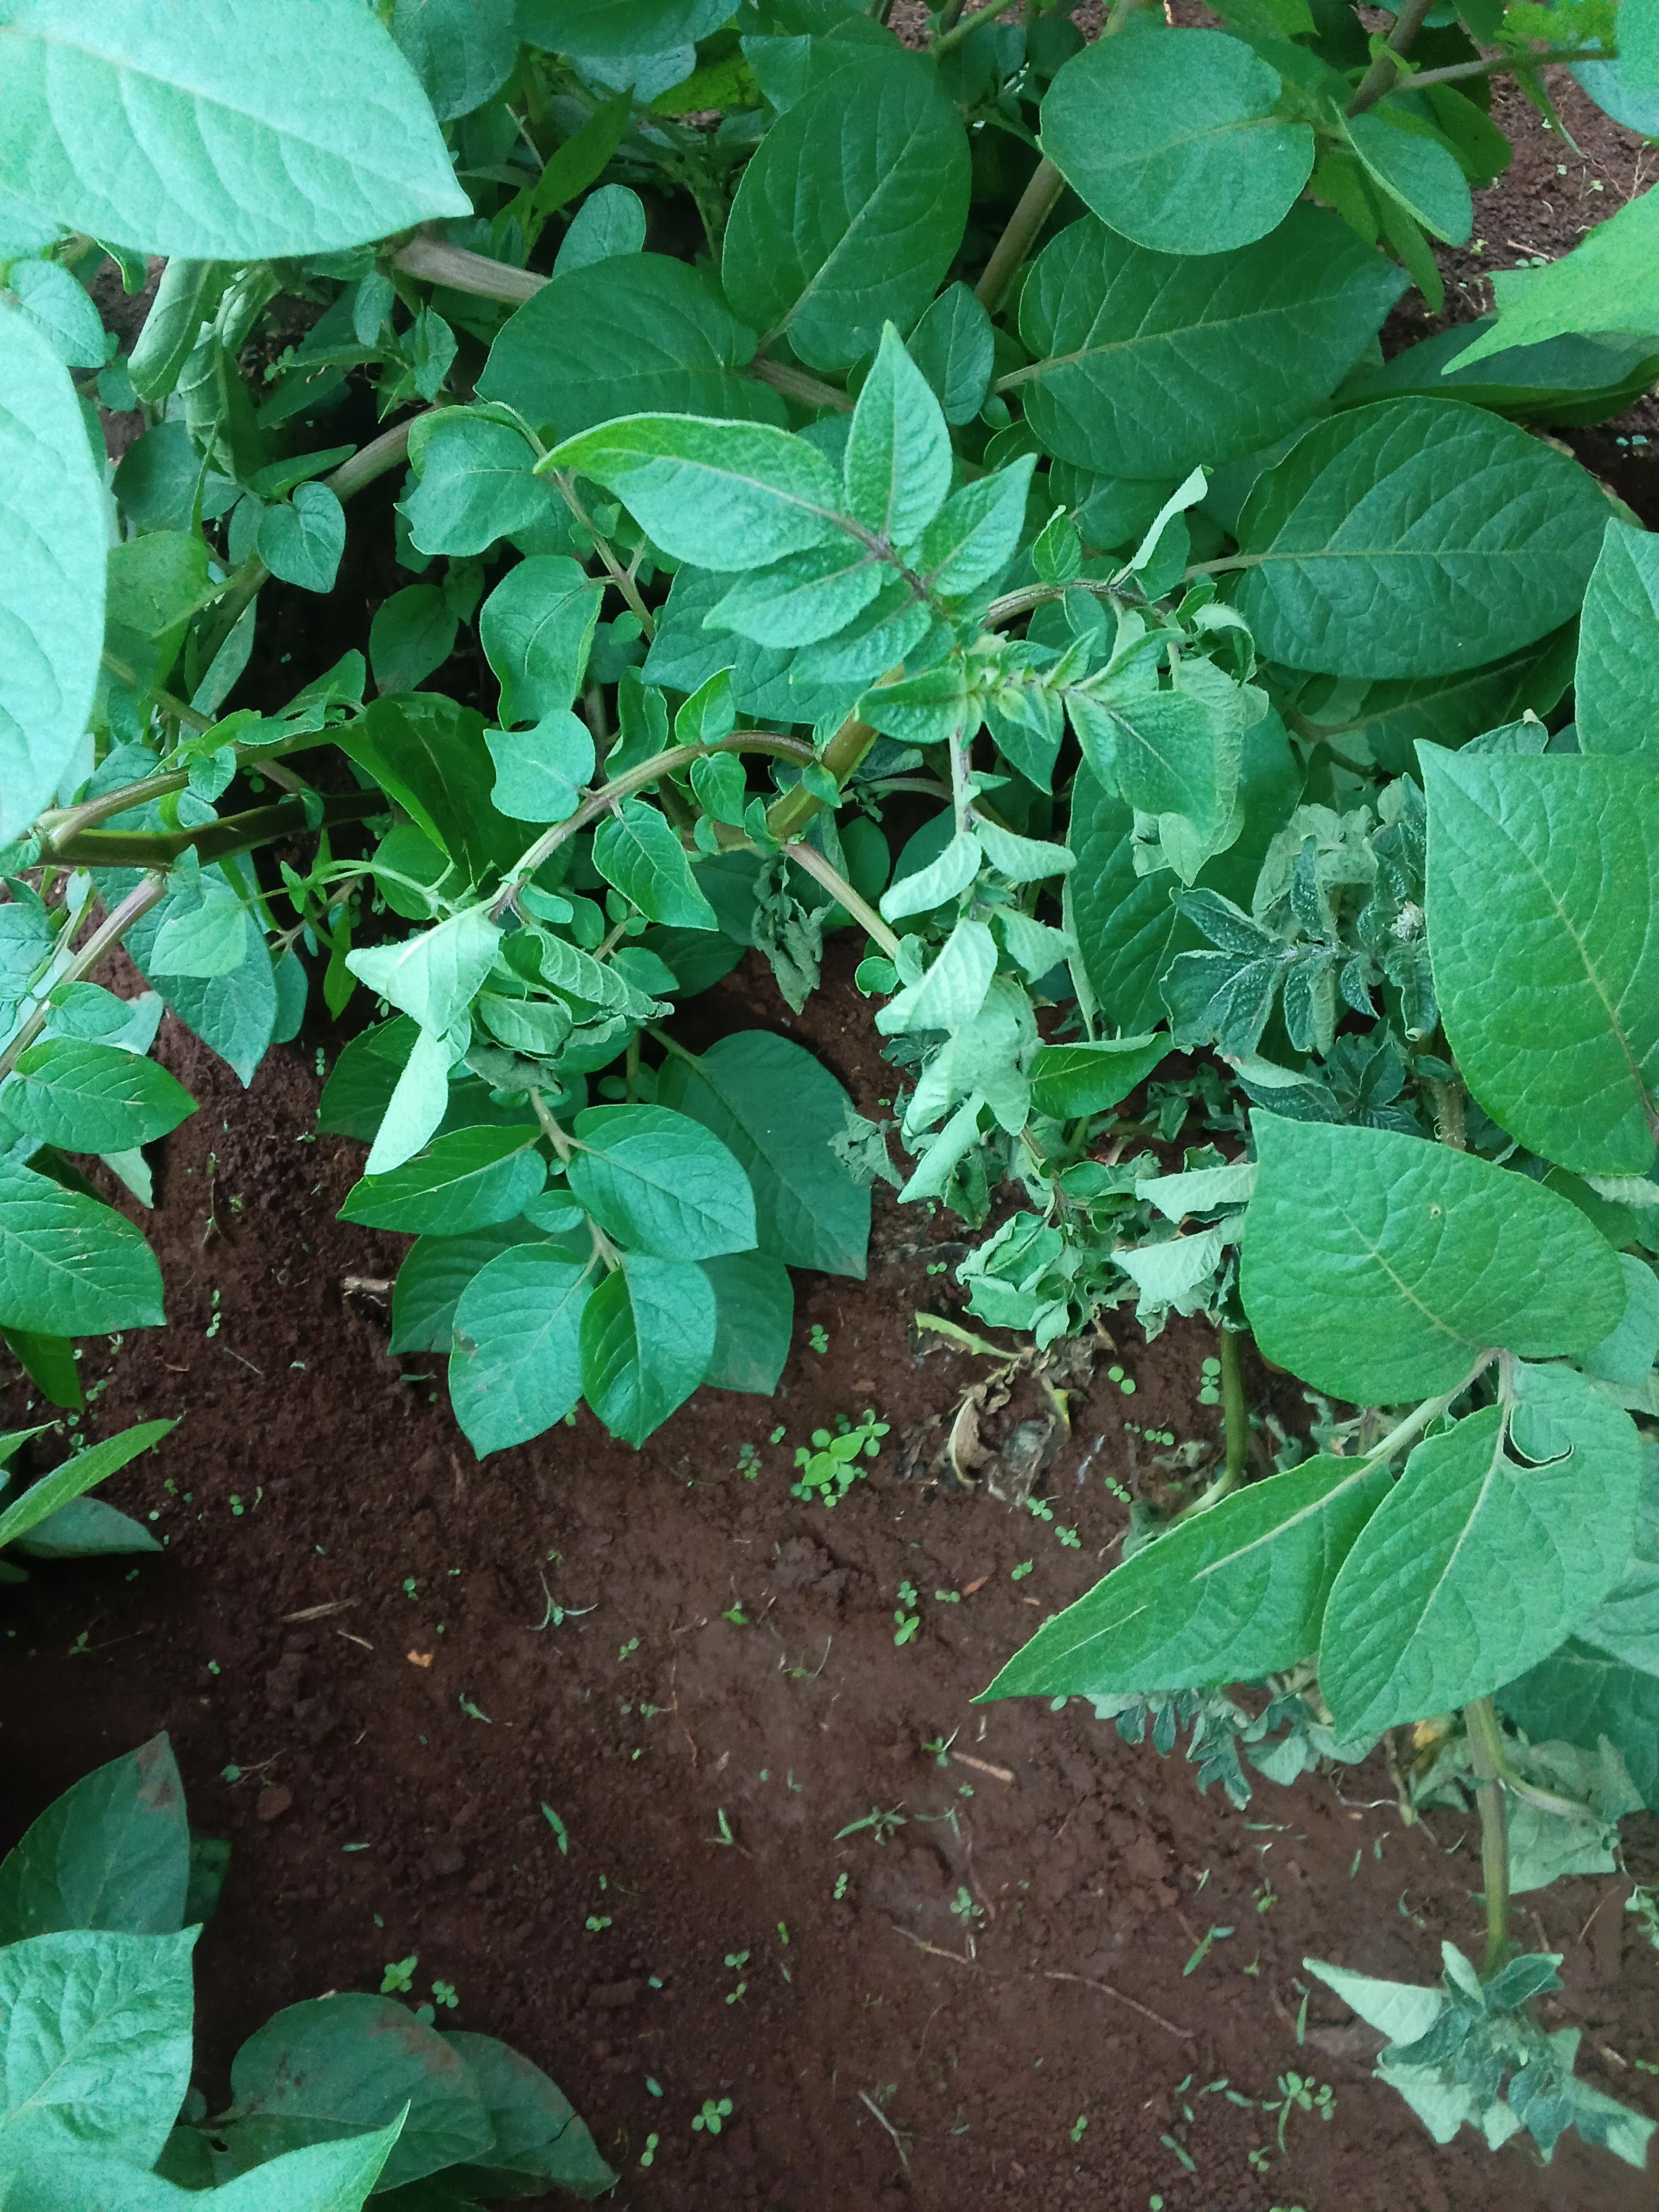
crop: potato
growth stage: flowering
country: Kenya
